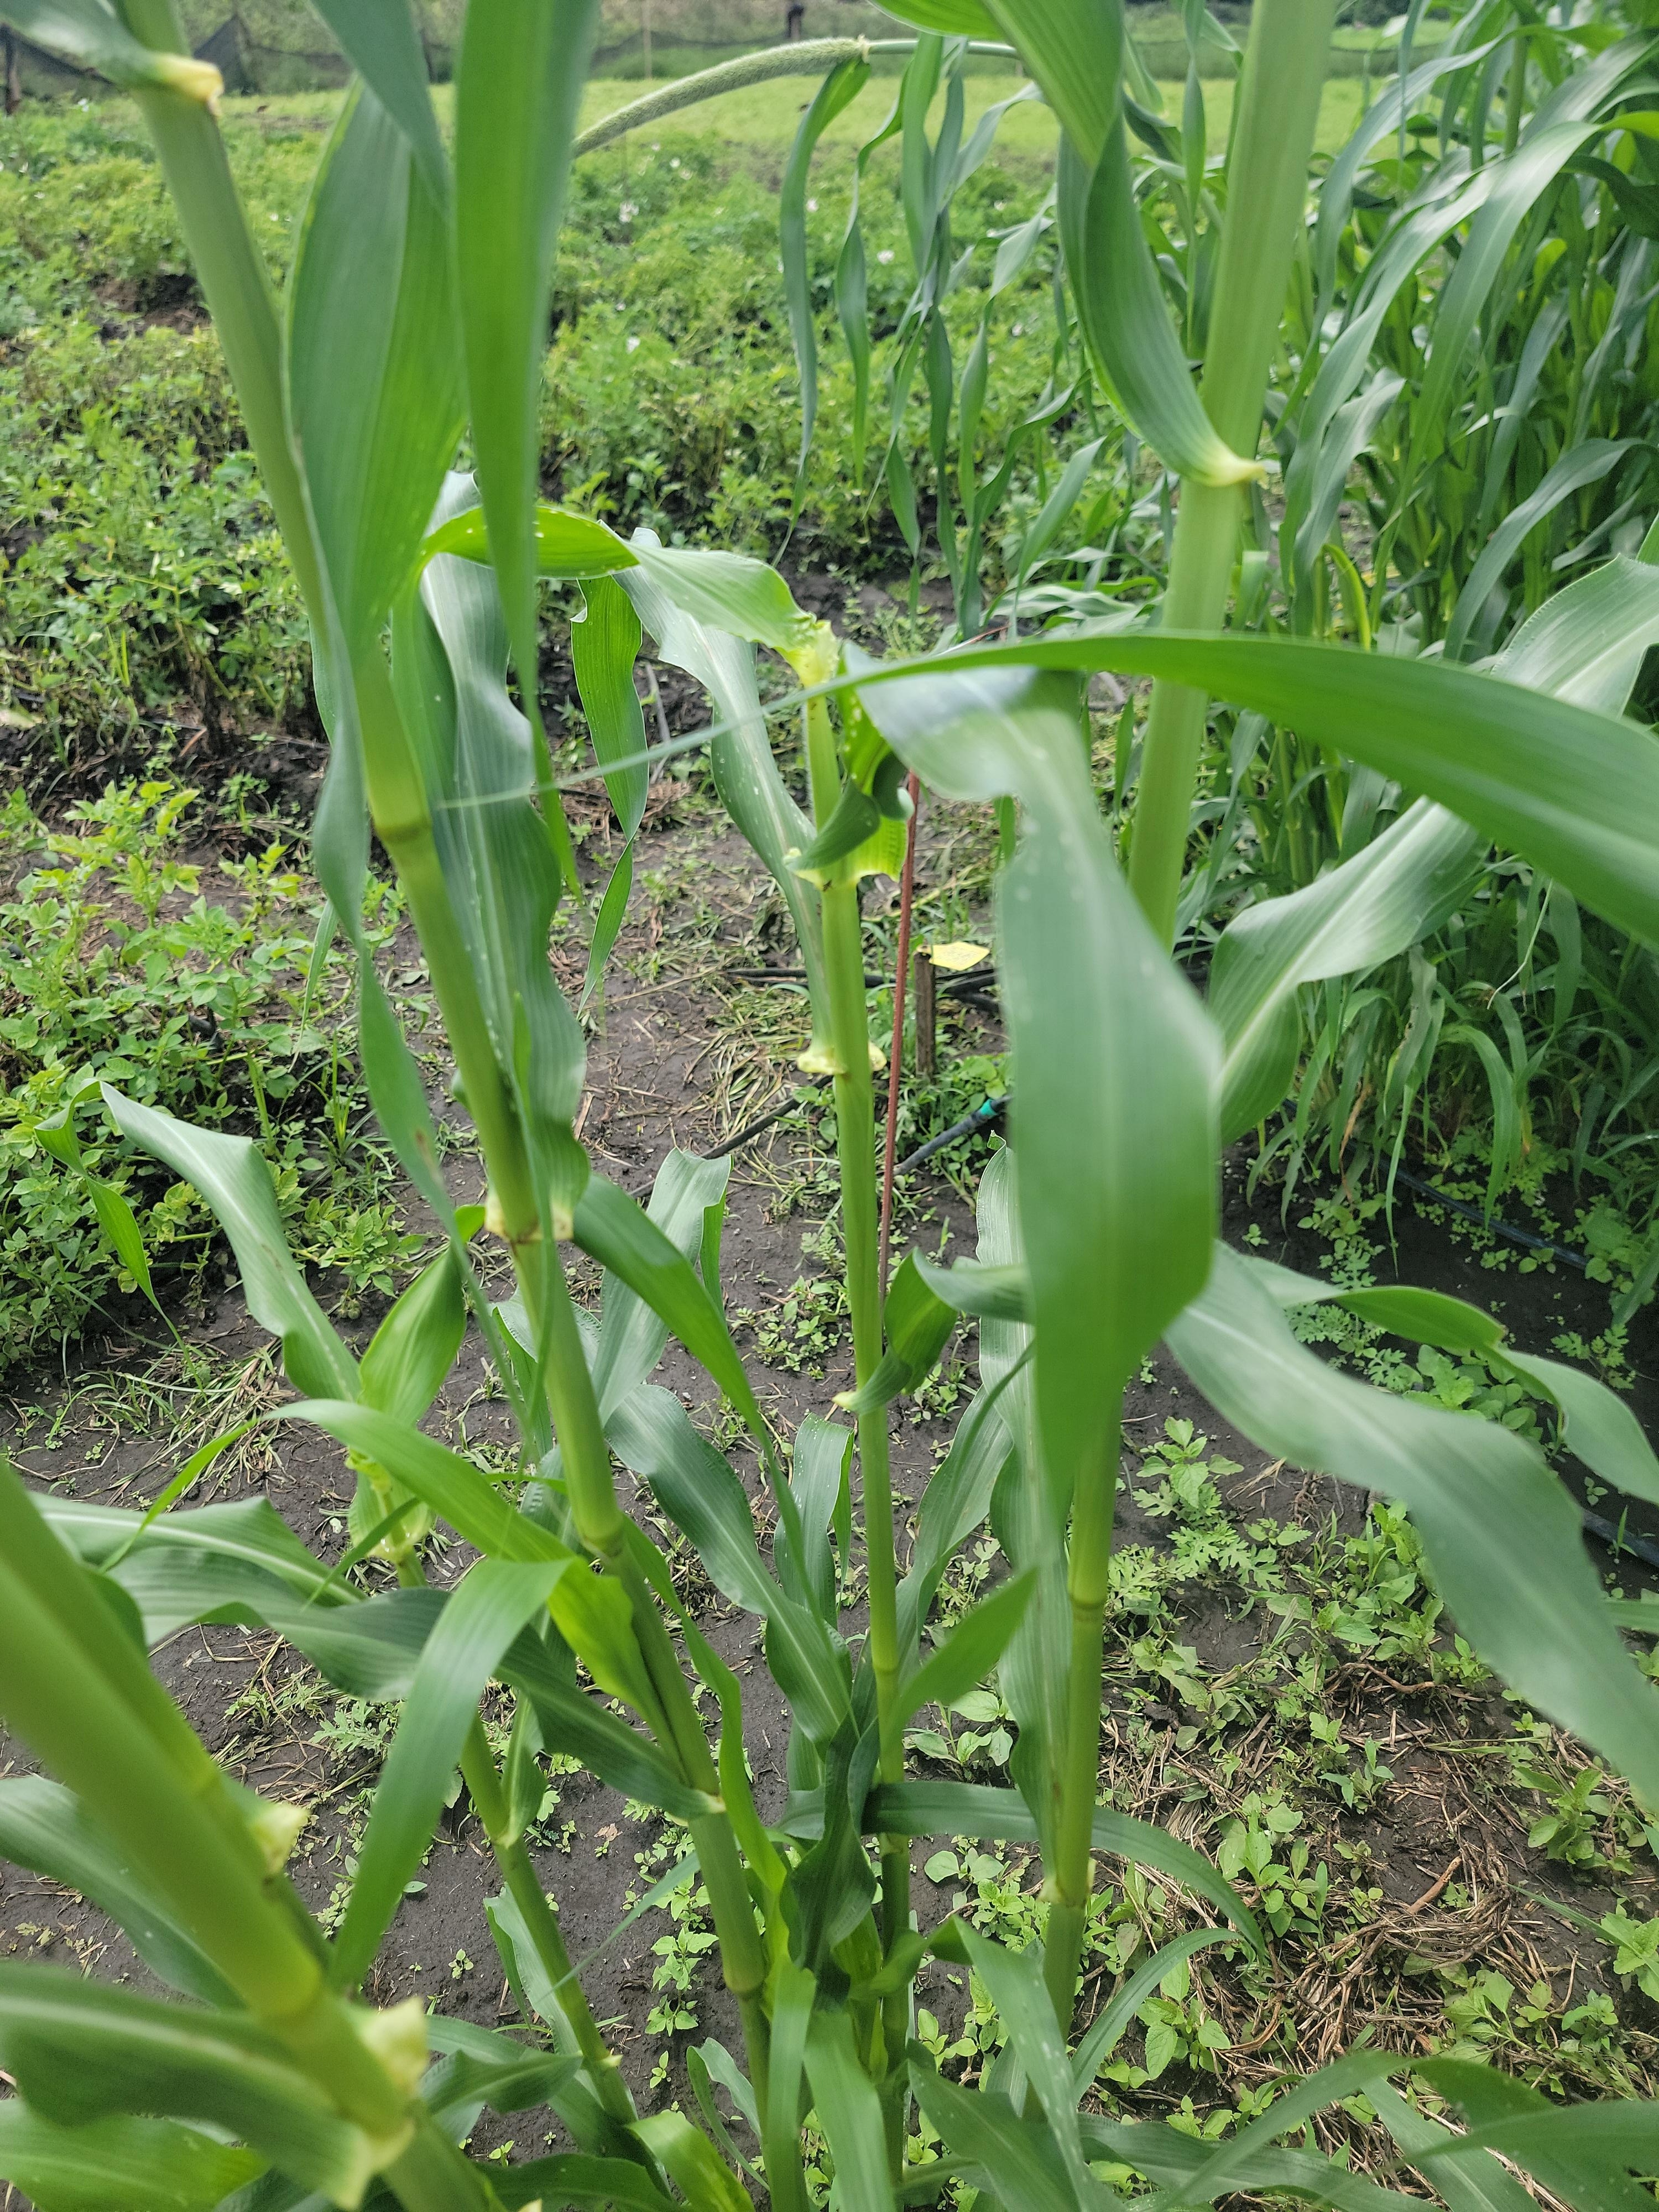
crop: pearl millet
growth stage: heading tuber
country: Tanzania
